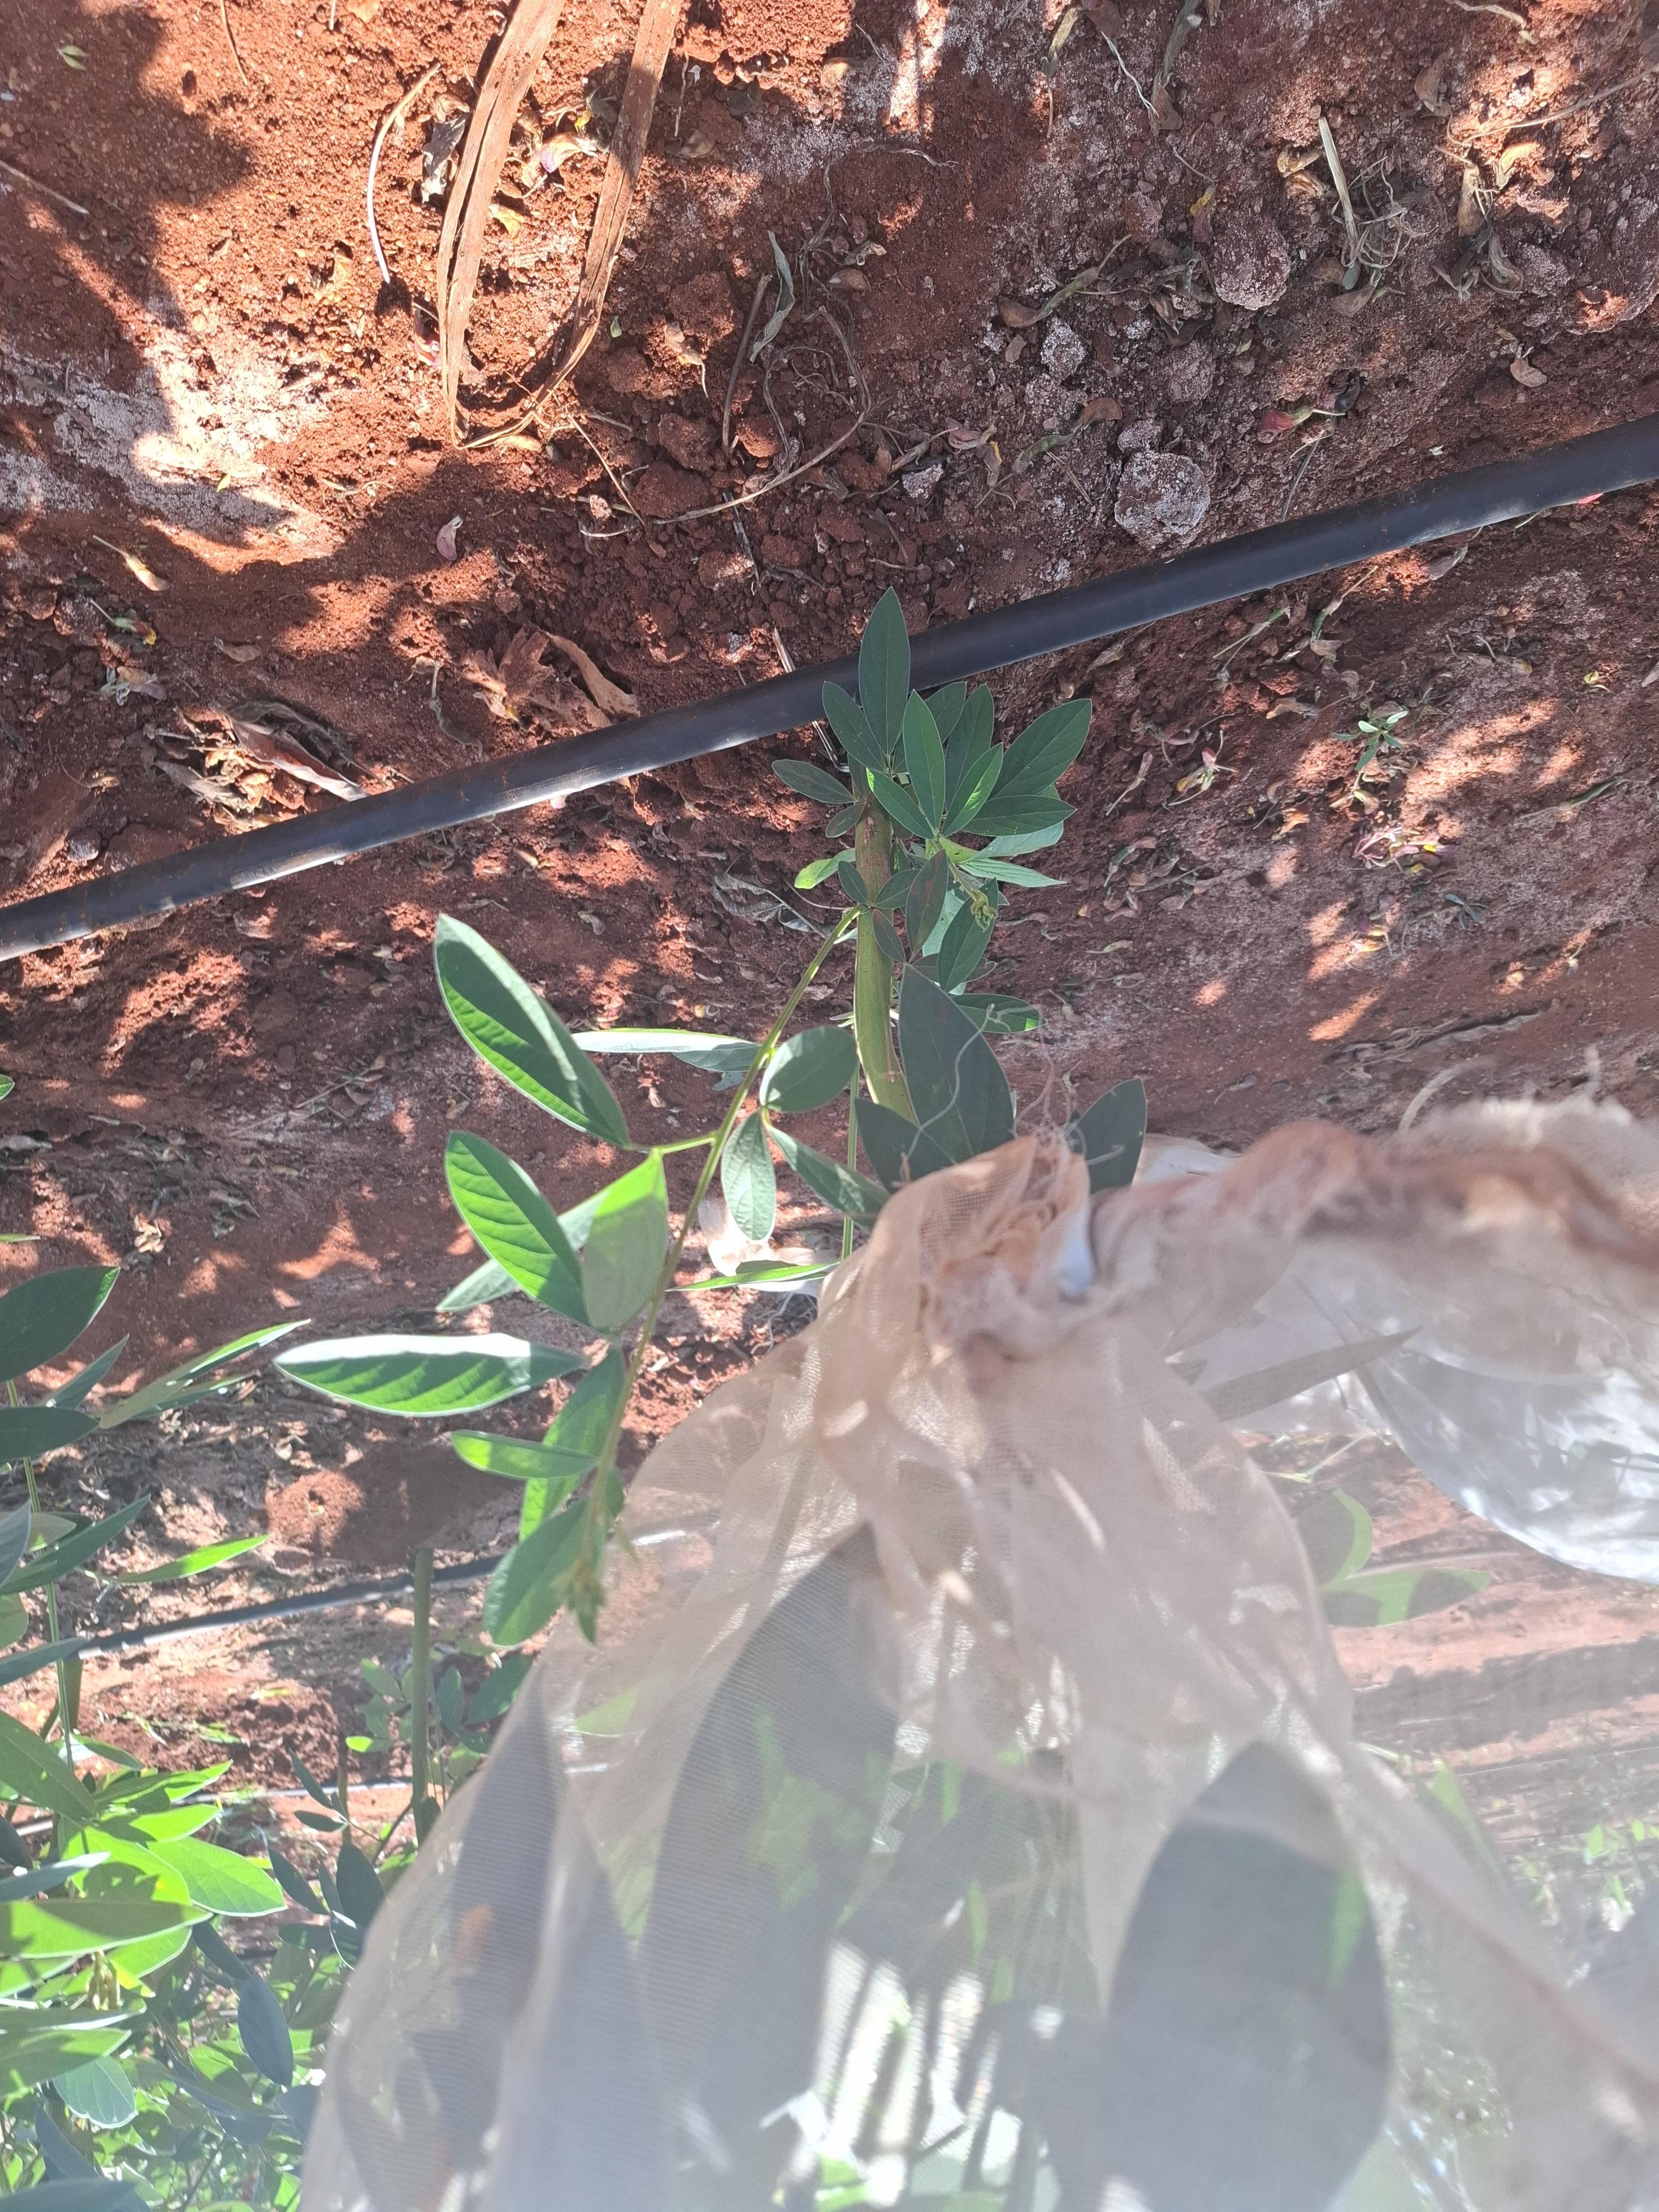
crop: pigeonpea
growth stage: development pod
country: Kenya
